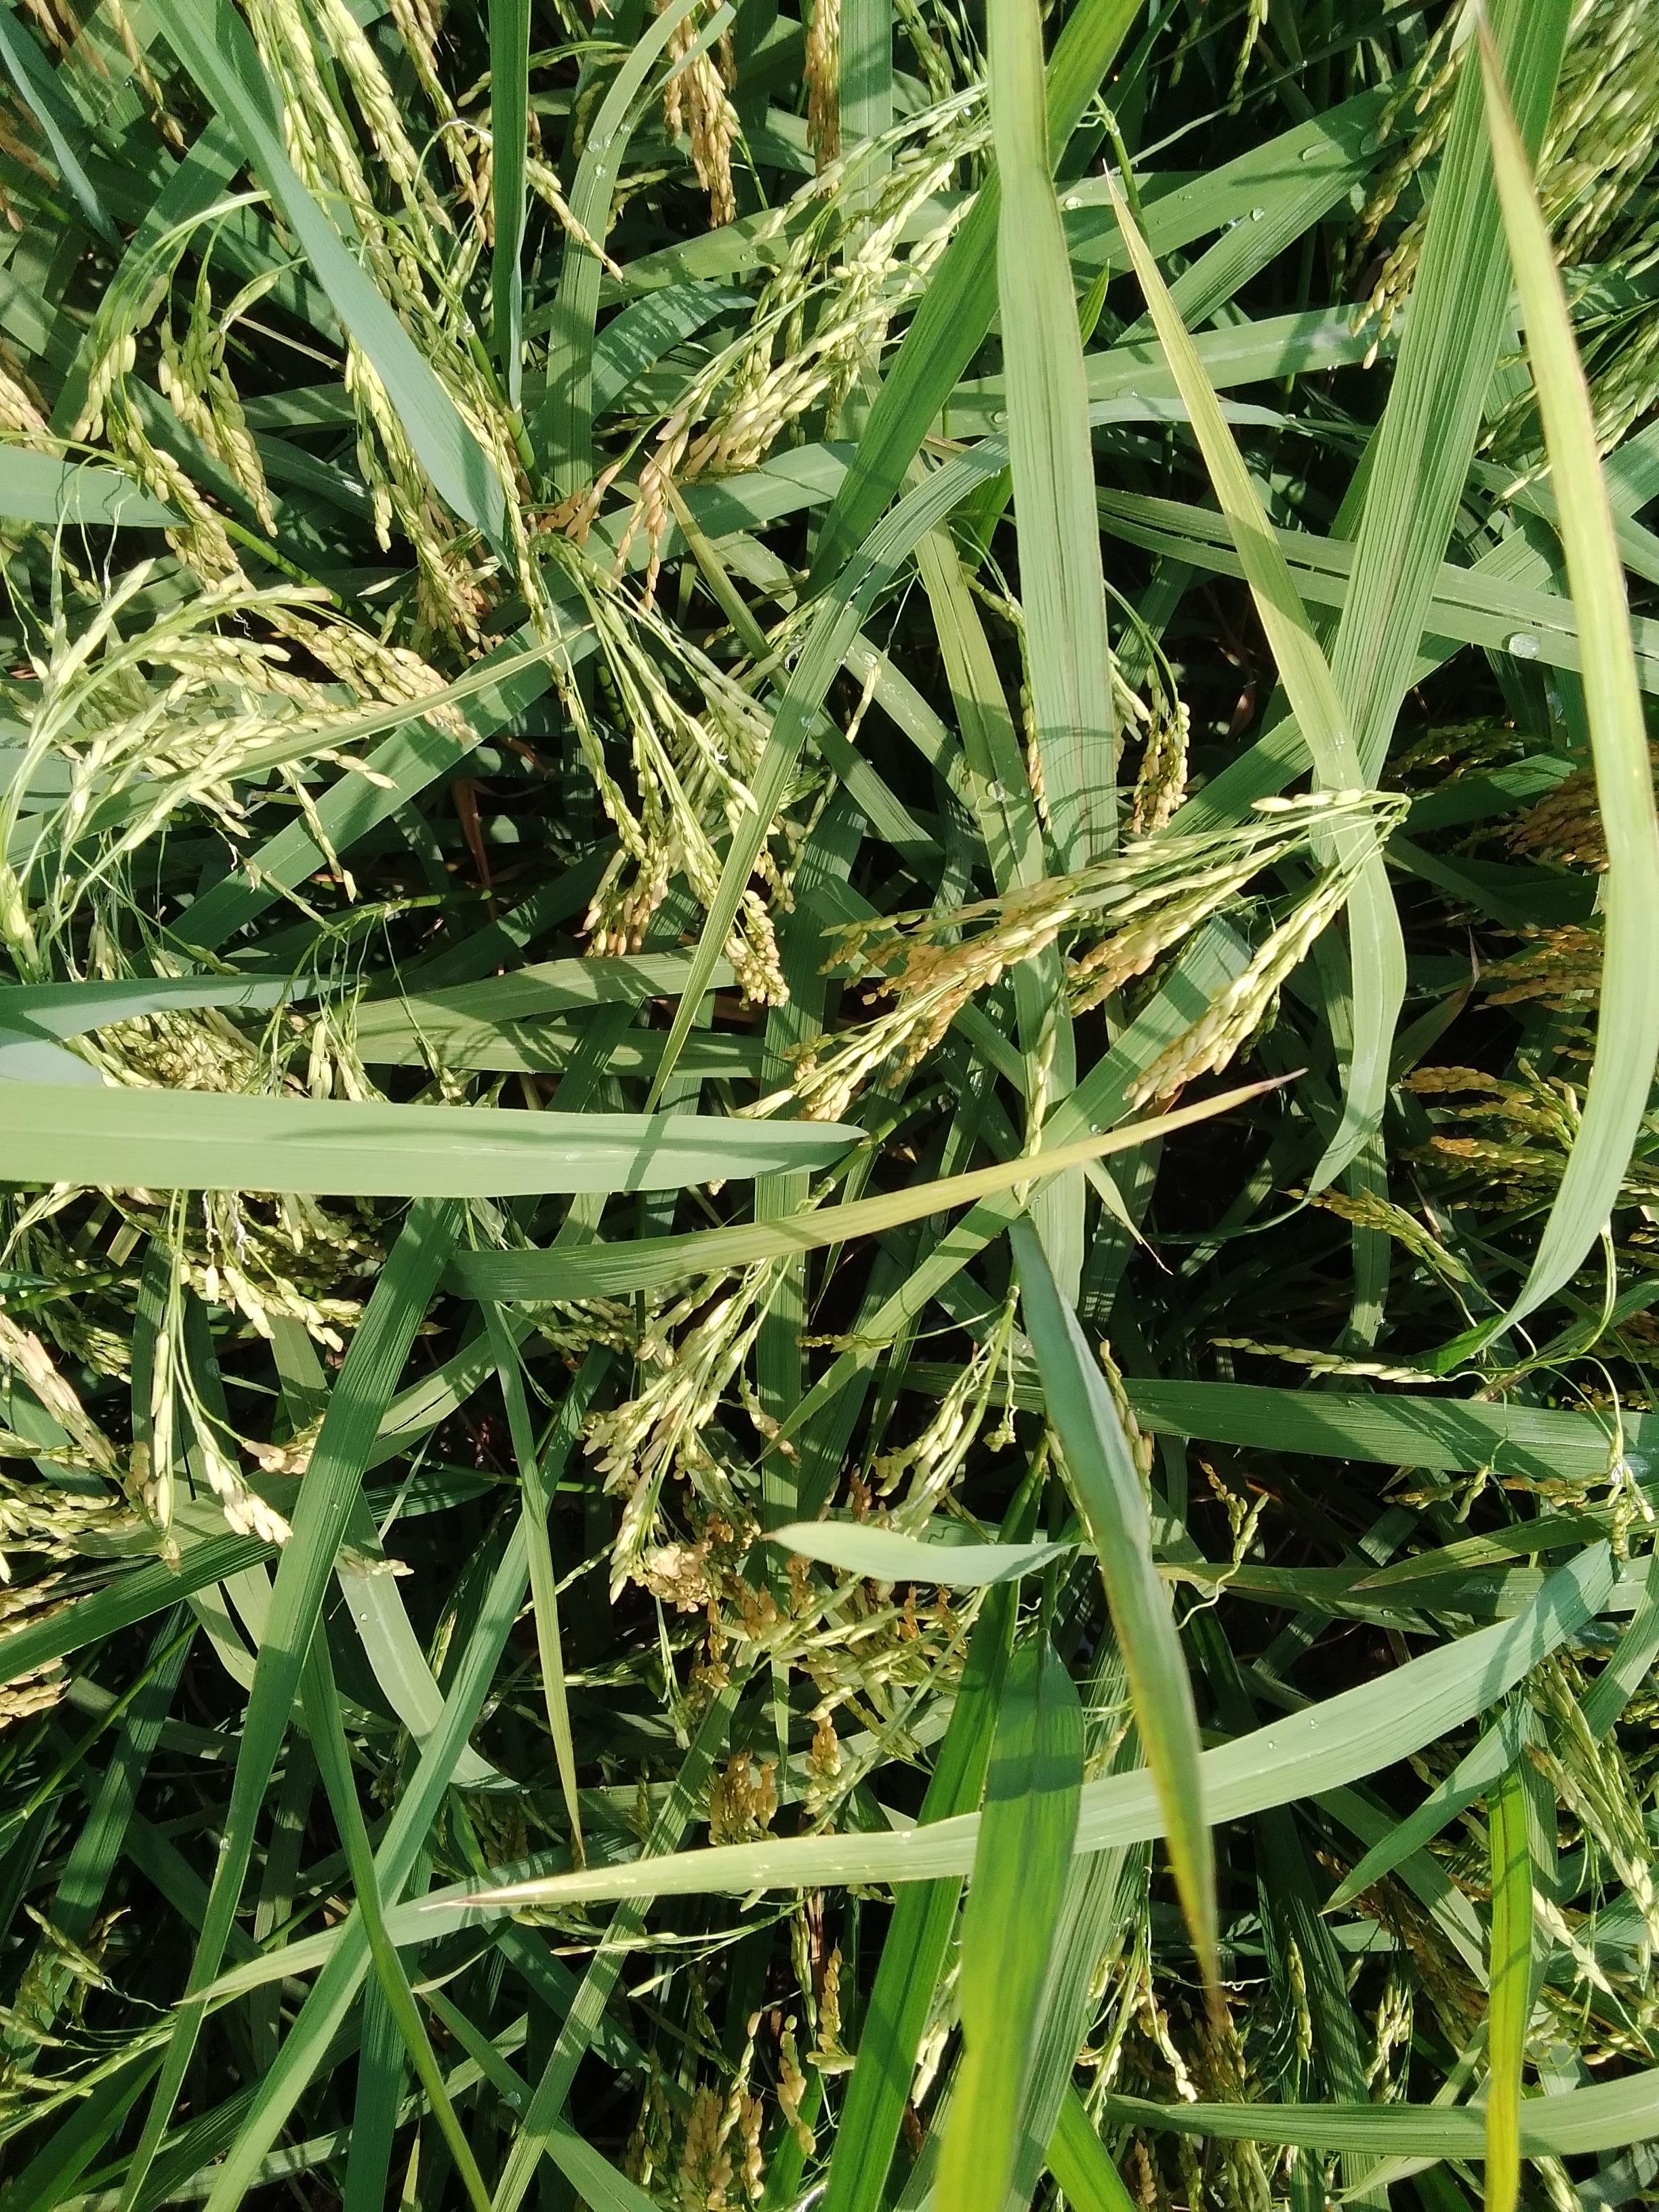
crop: rice
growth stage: ripening
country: Nigeria
